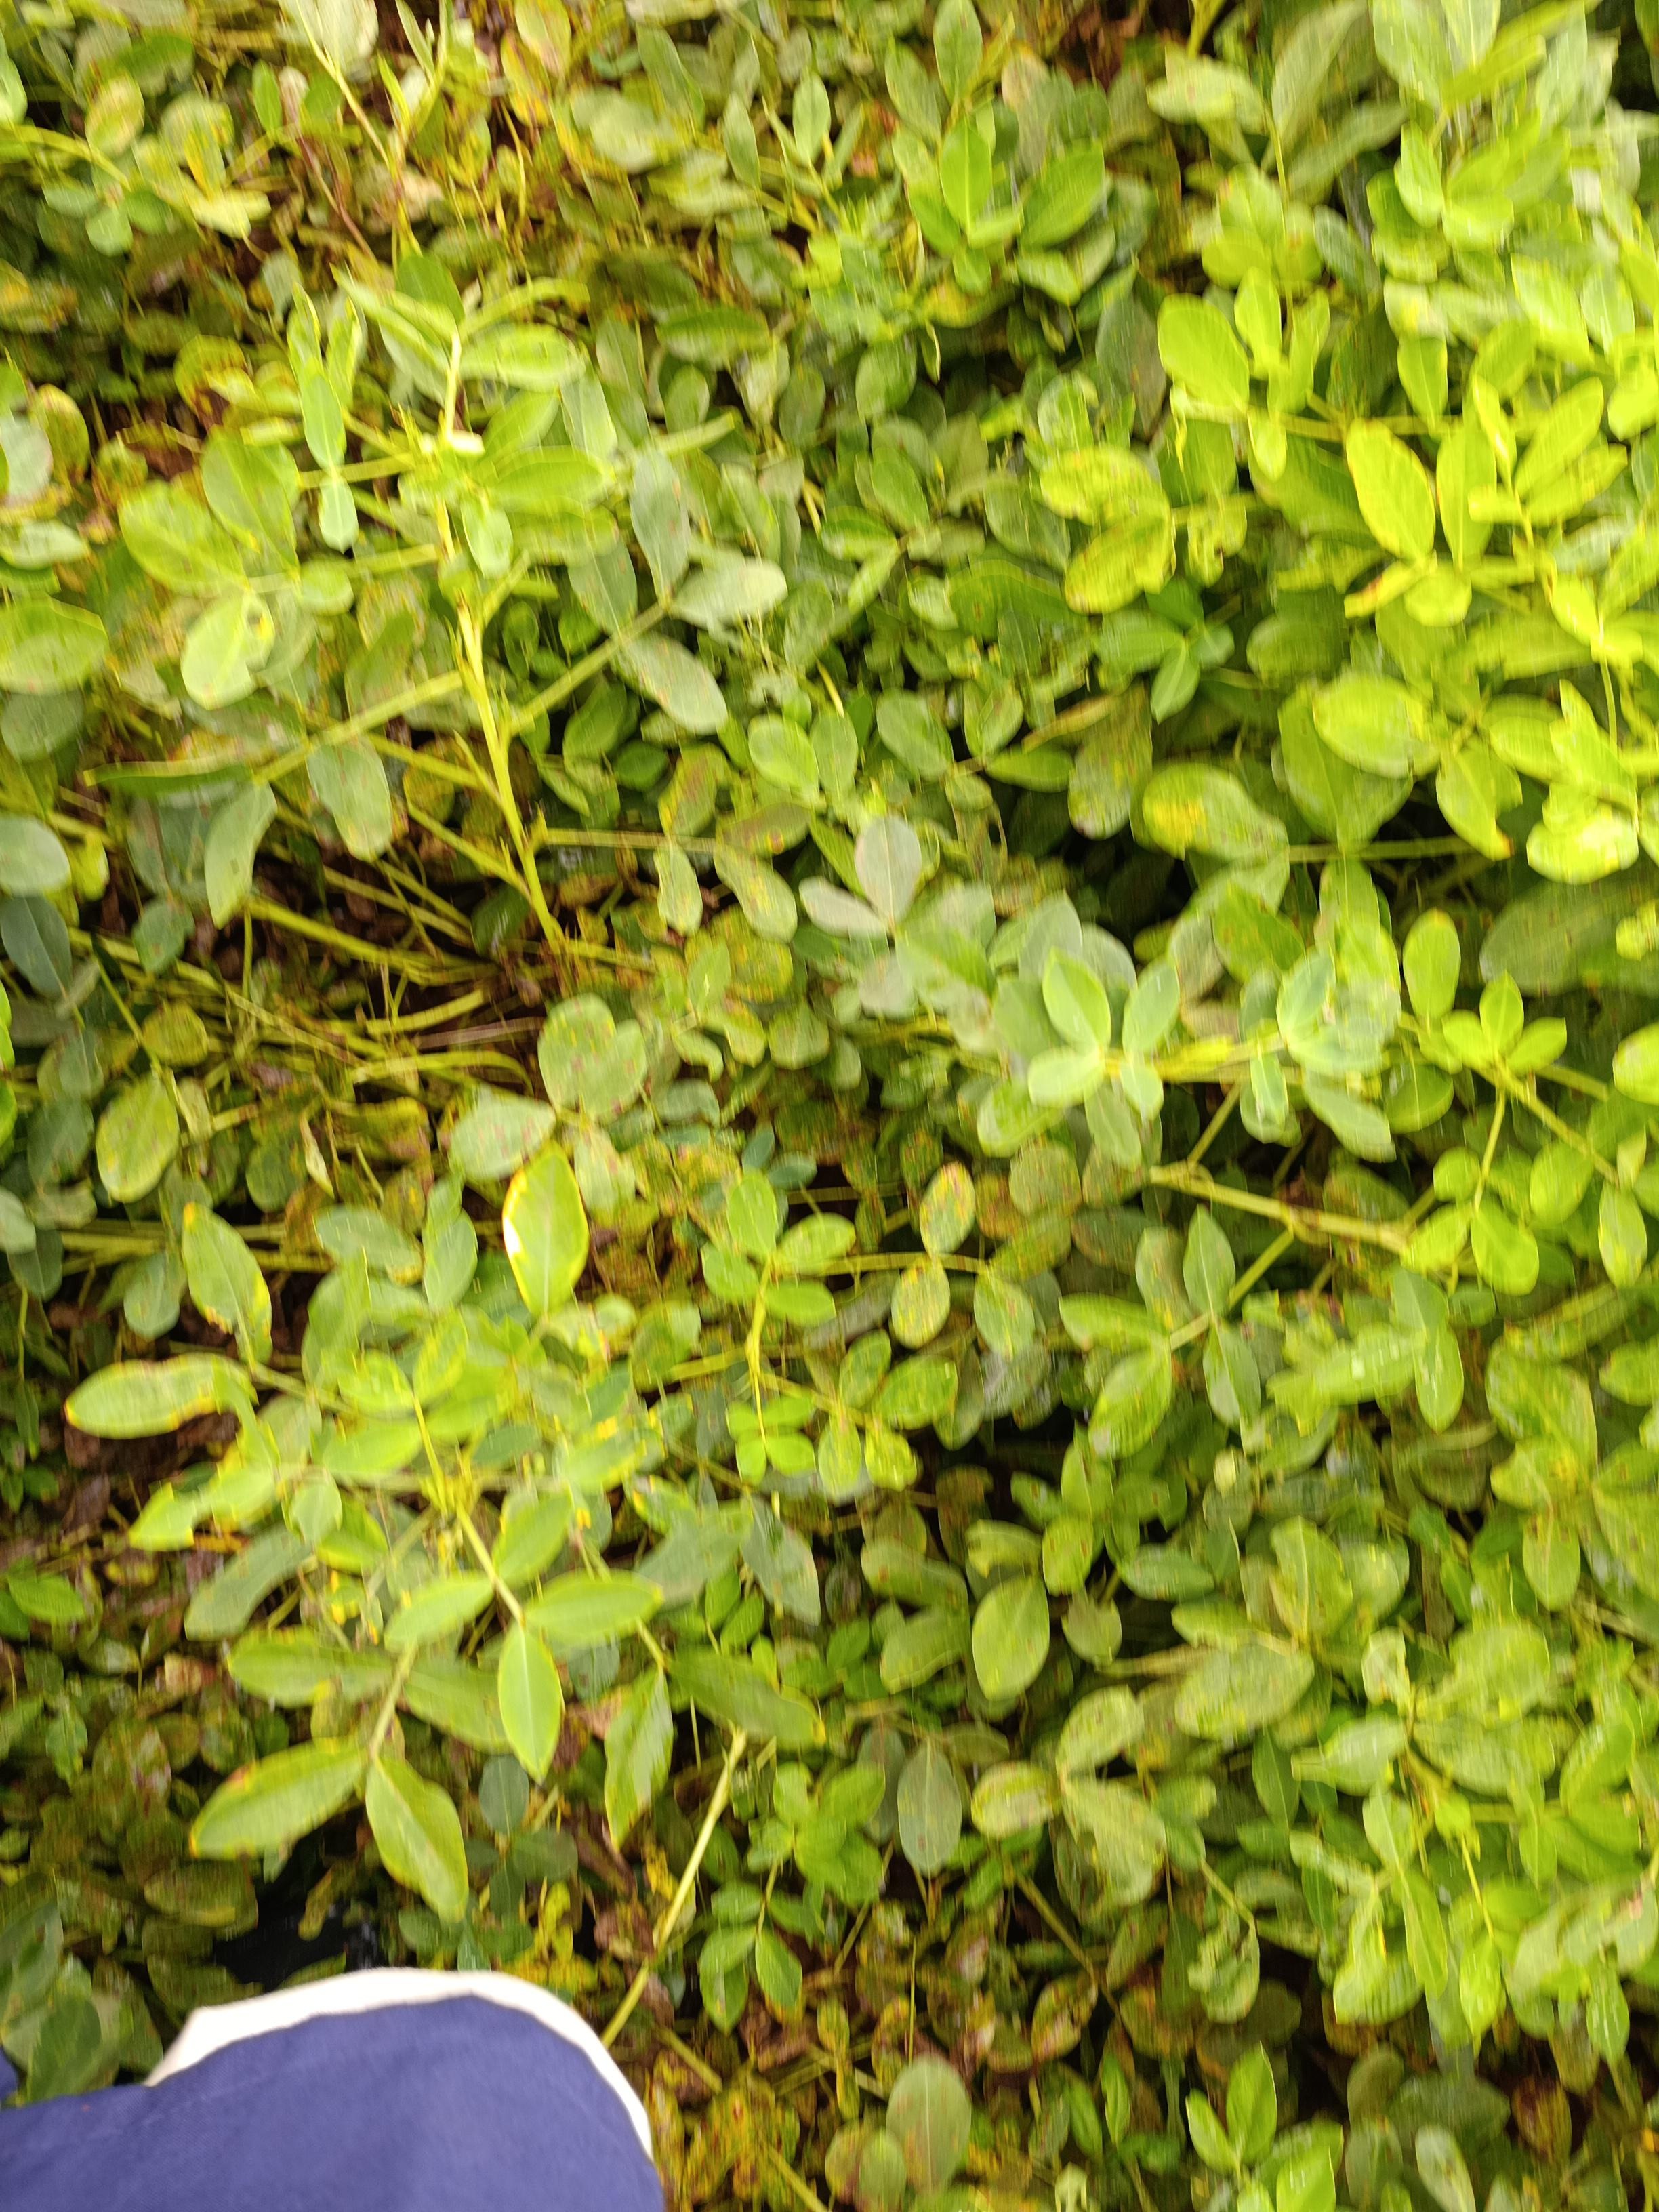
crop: groundnut
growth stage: pegging
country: Kenya
